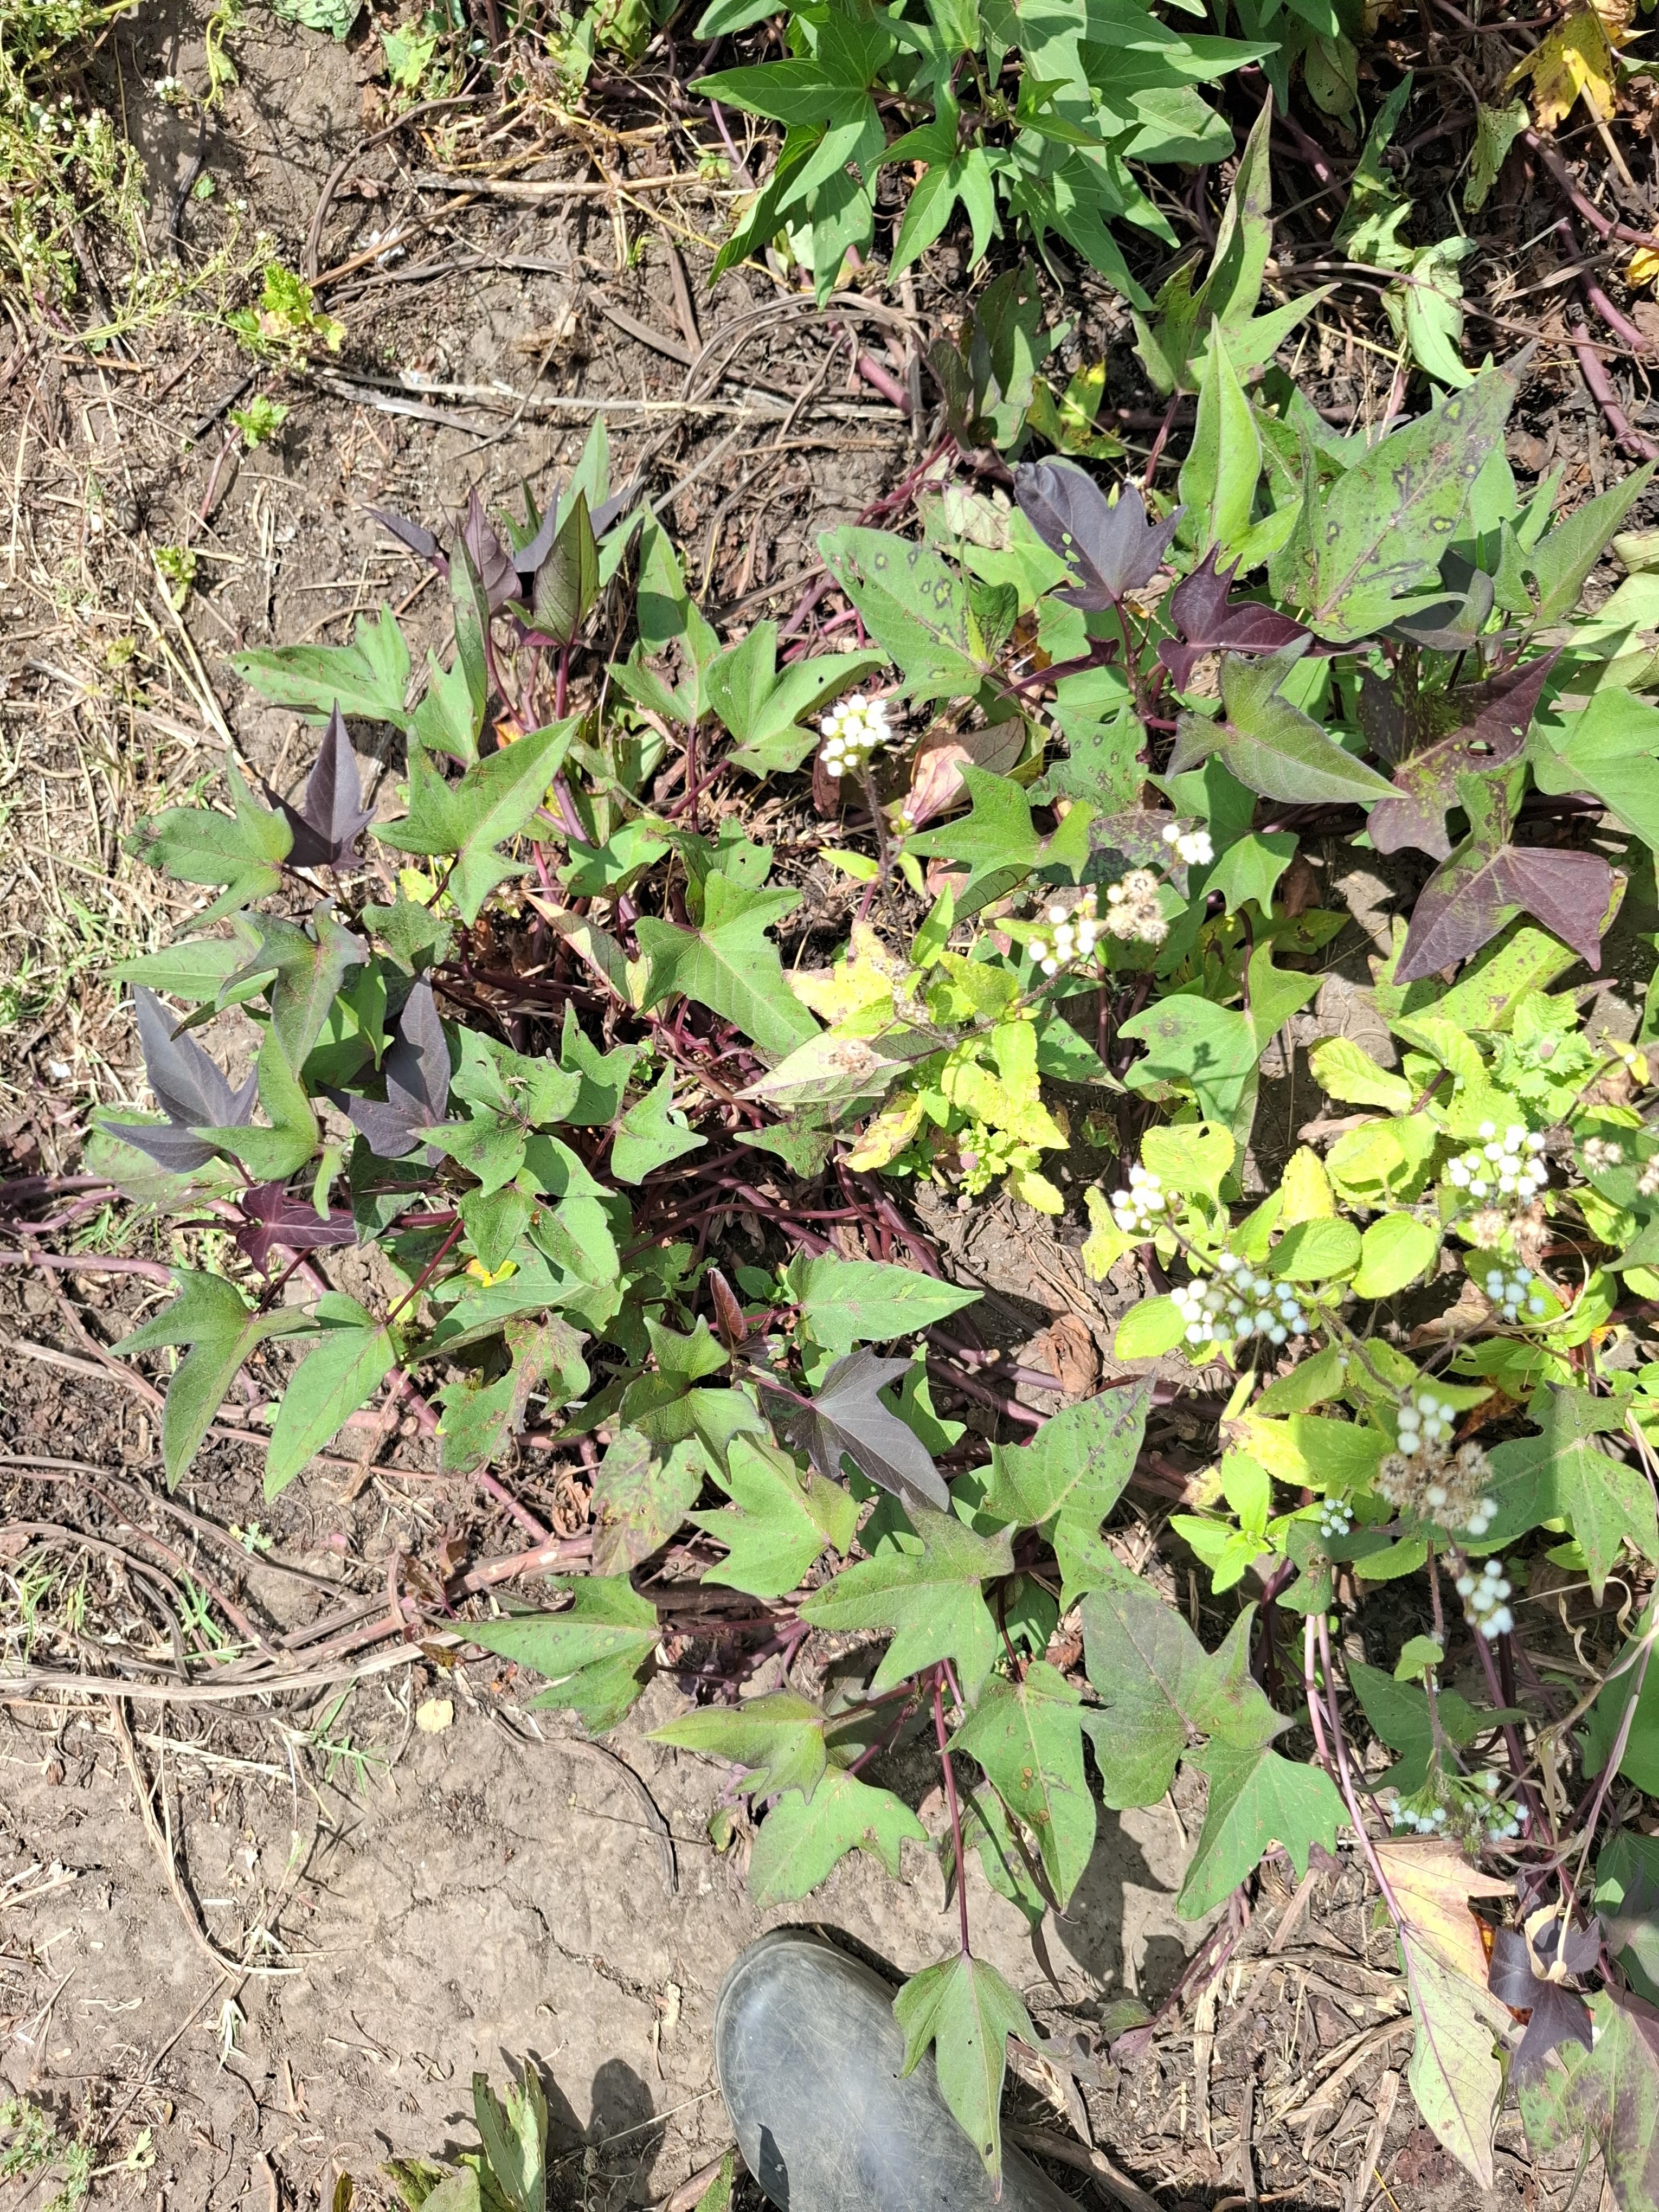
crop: sweet potato
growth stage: flowering
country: Tanzania
